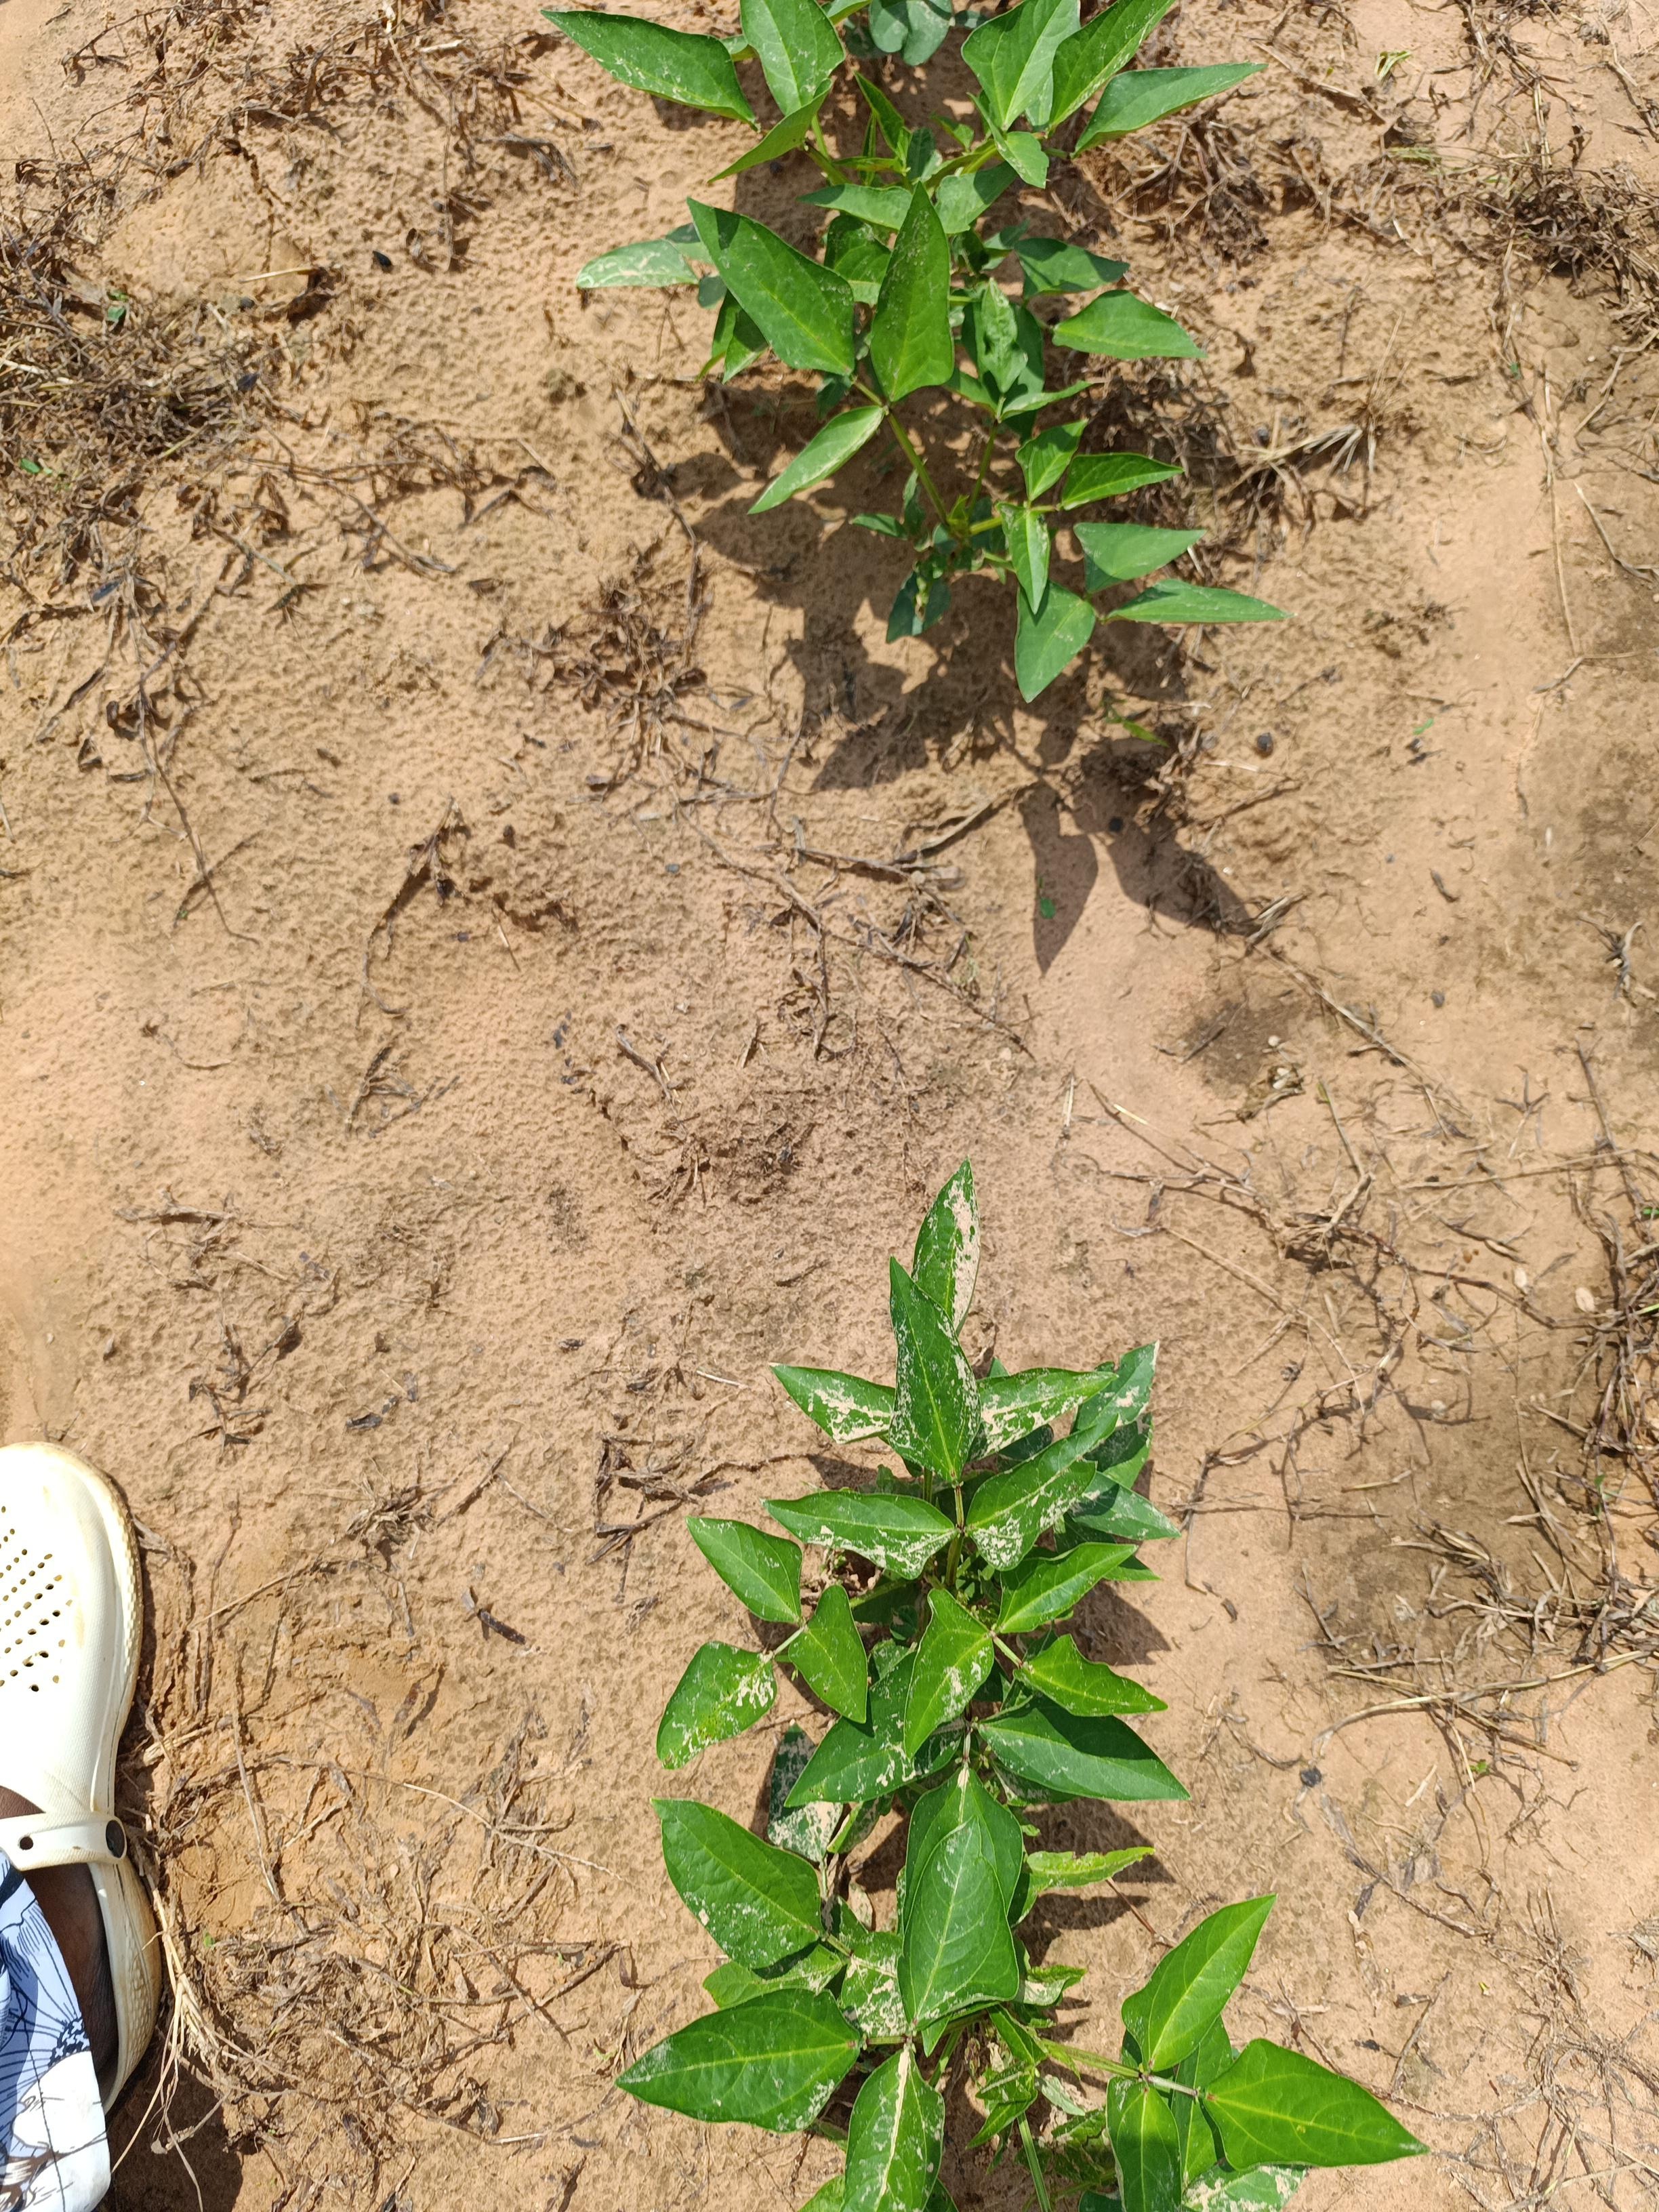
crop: cowpea
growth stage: emergence
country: Nigeria
